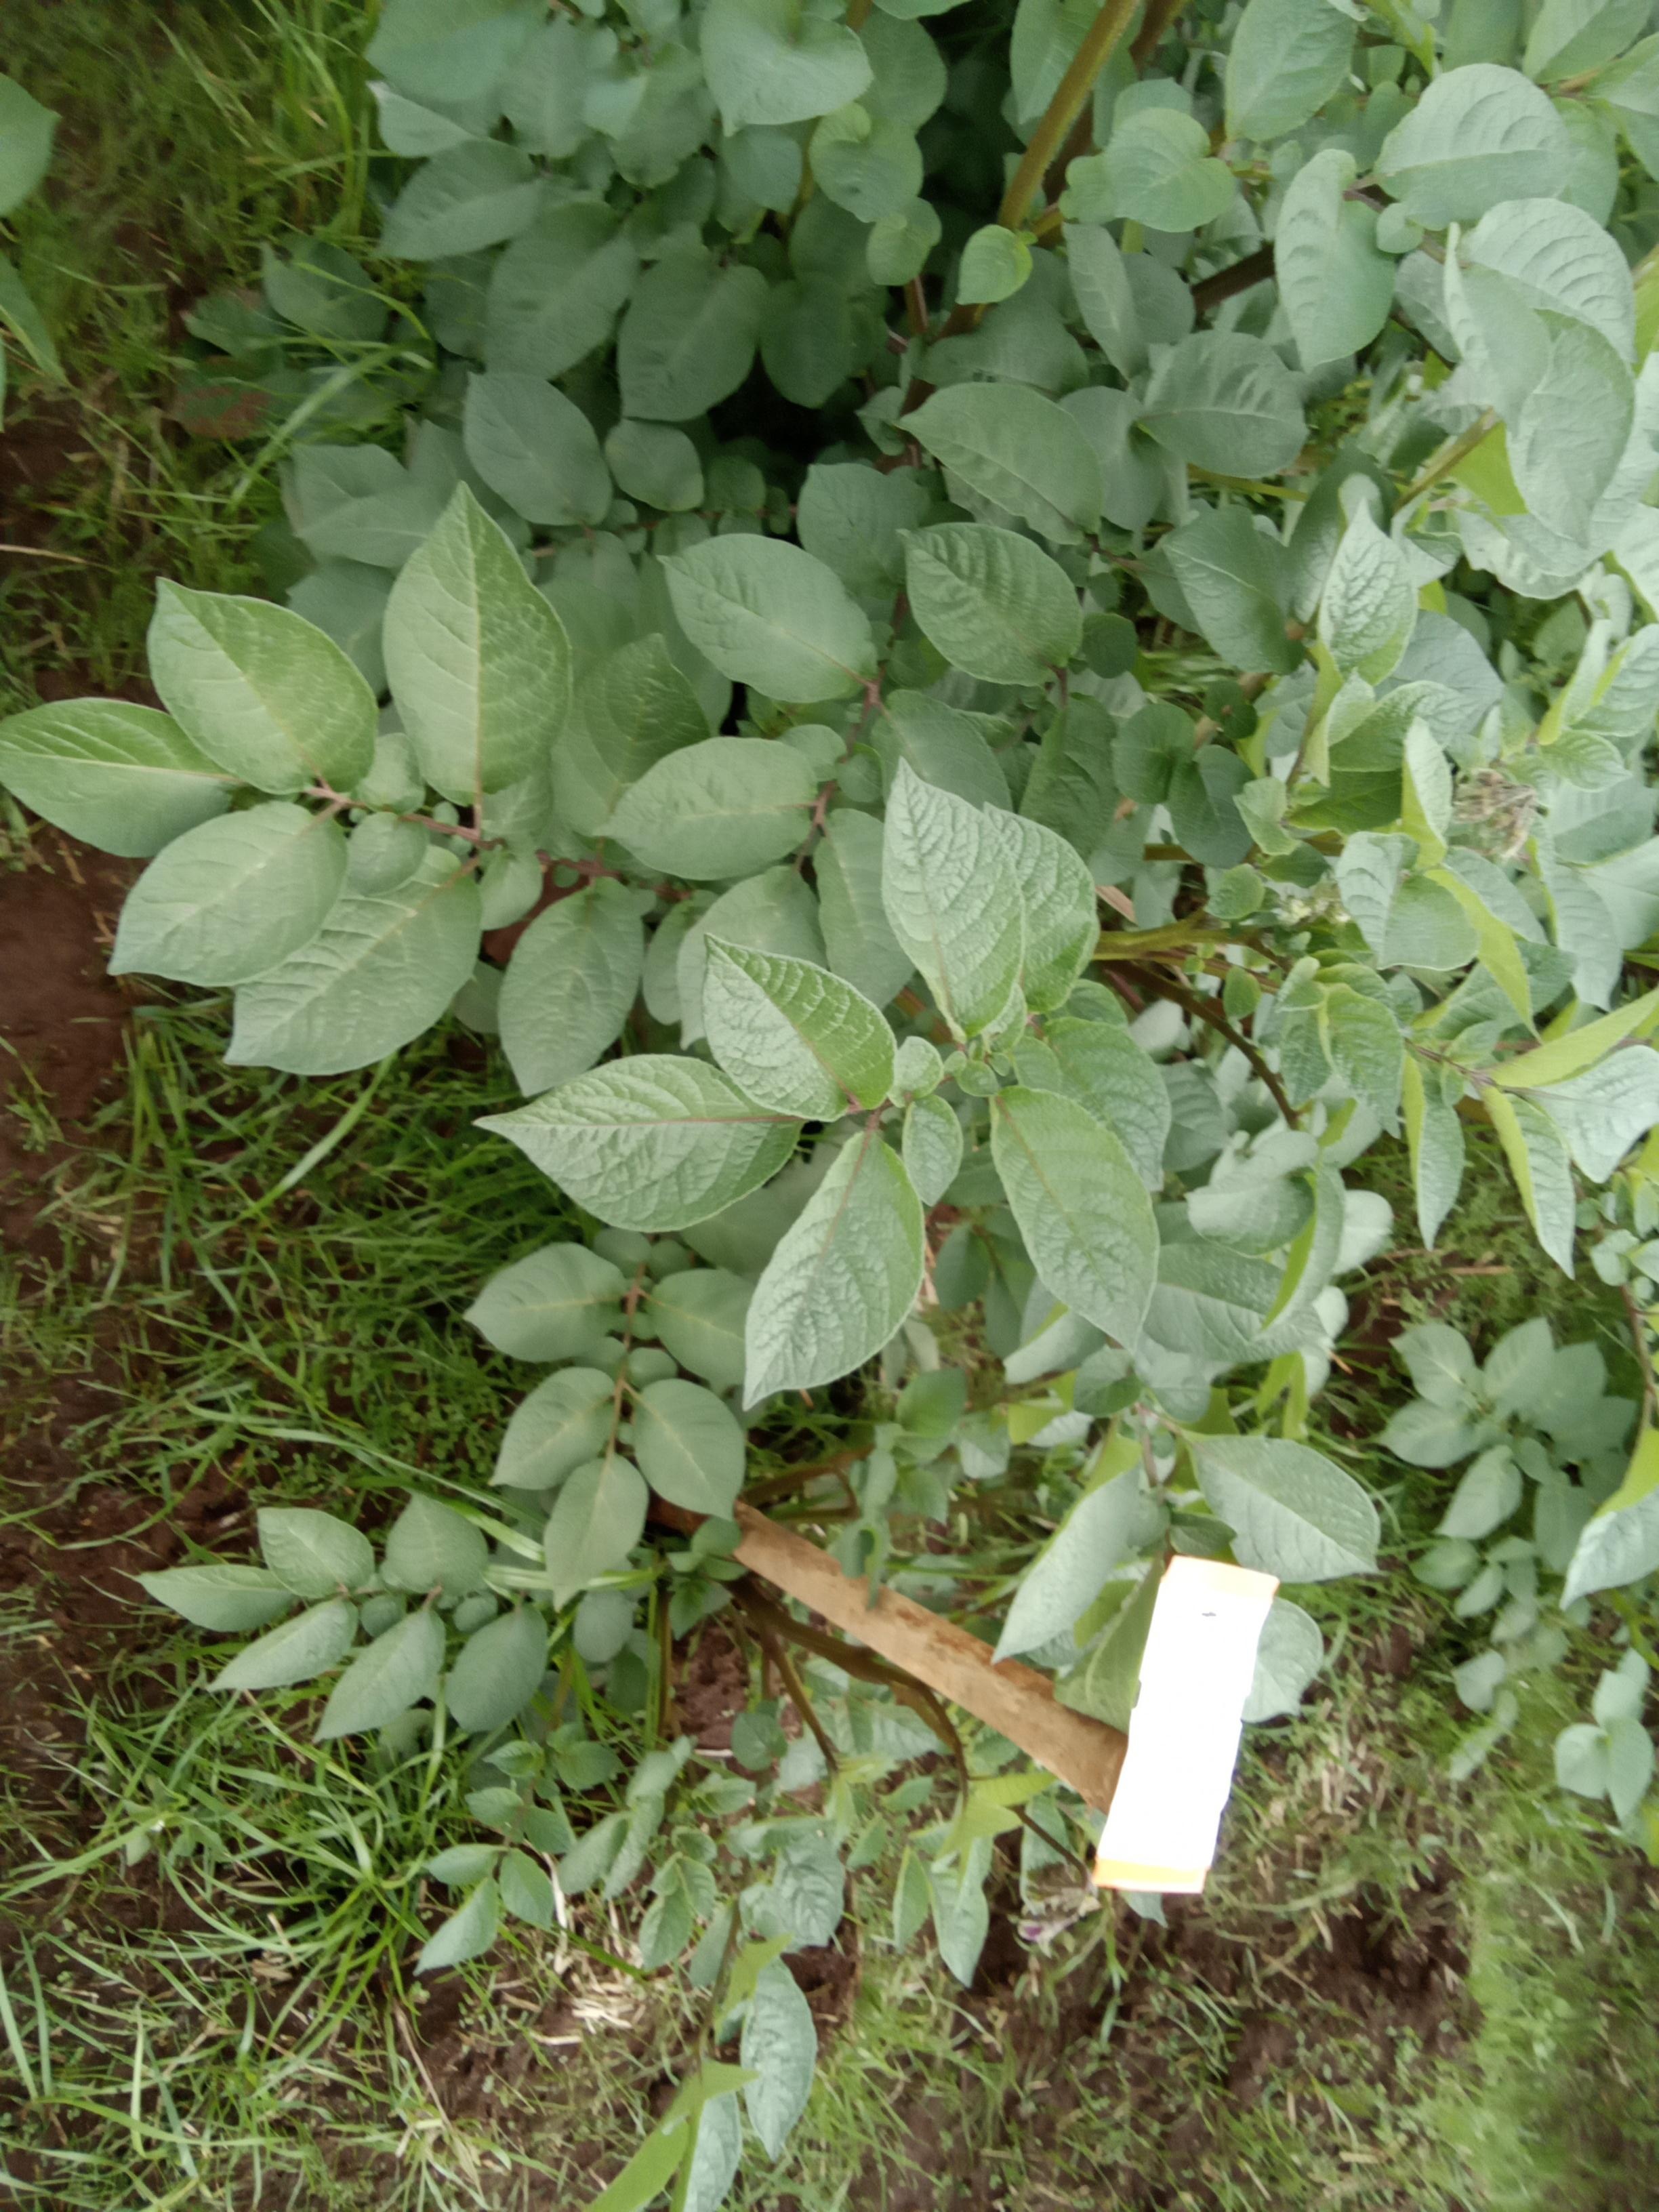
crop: potato
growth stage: flowering
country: Kenya
